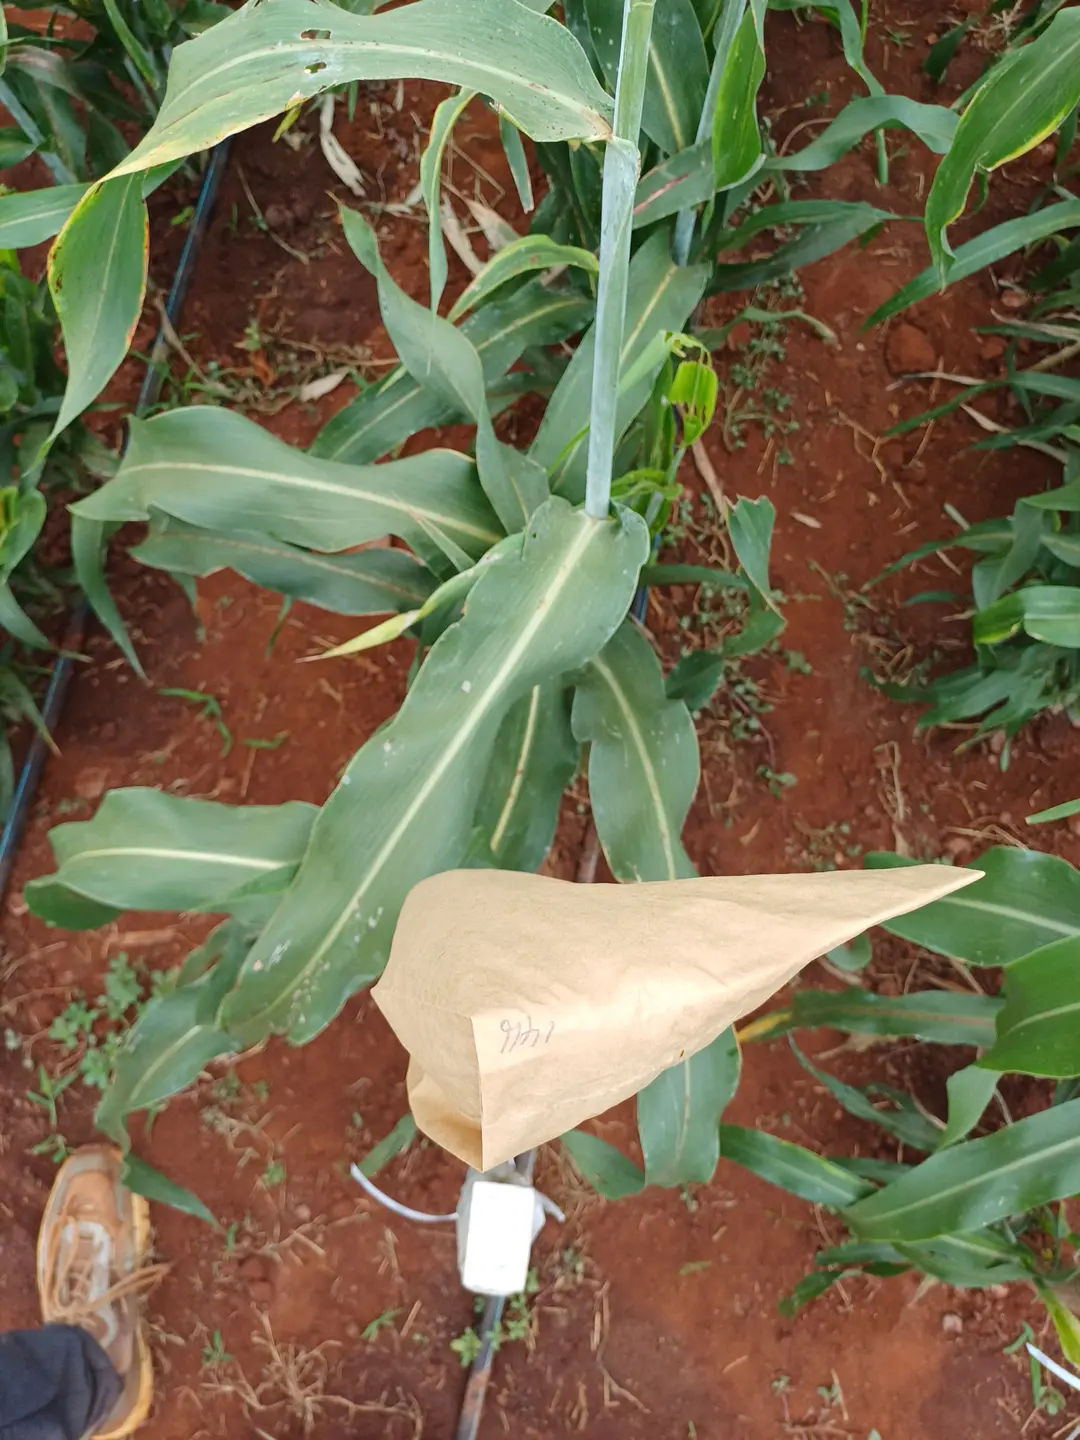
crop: sorghum
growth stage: heading tuber
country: Kenya
